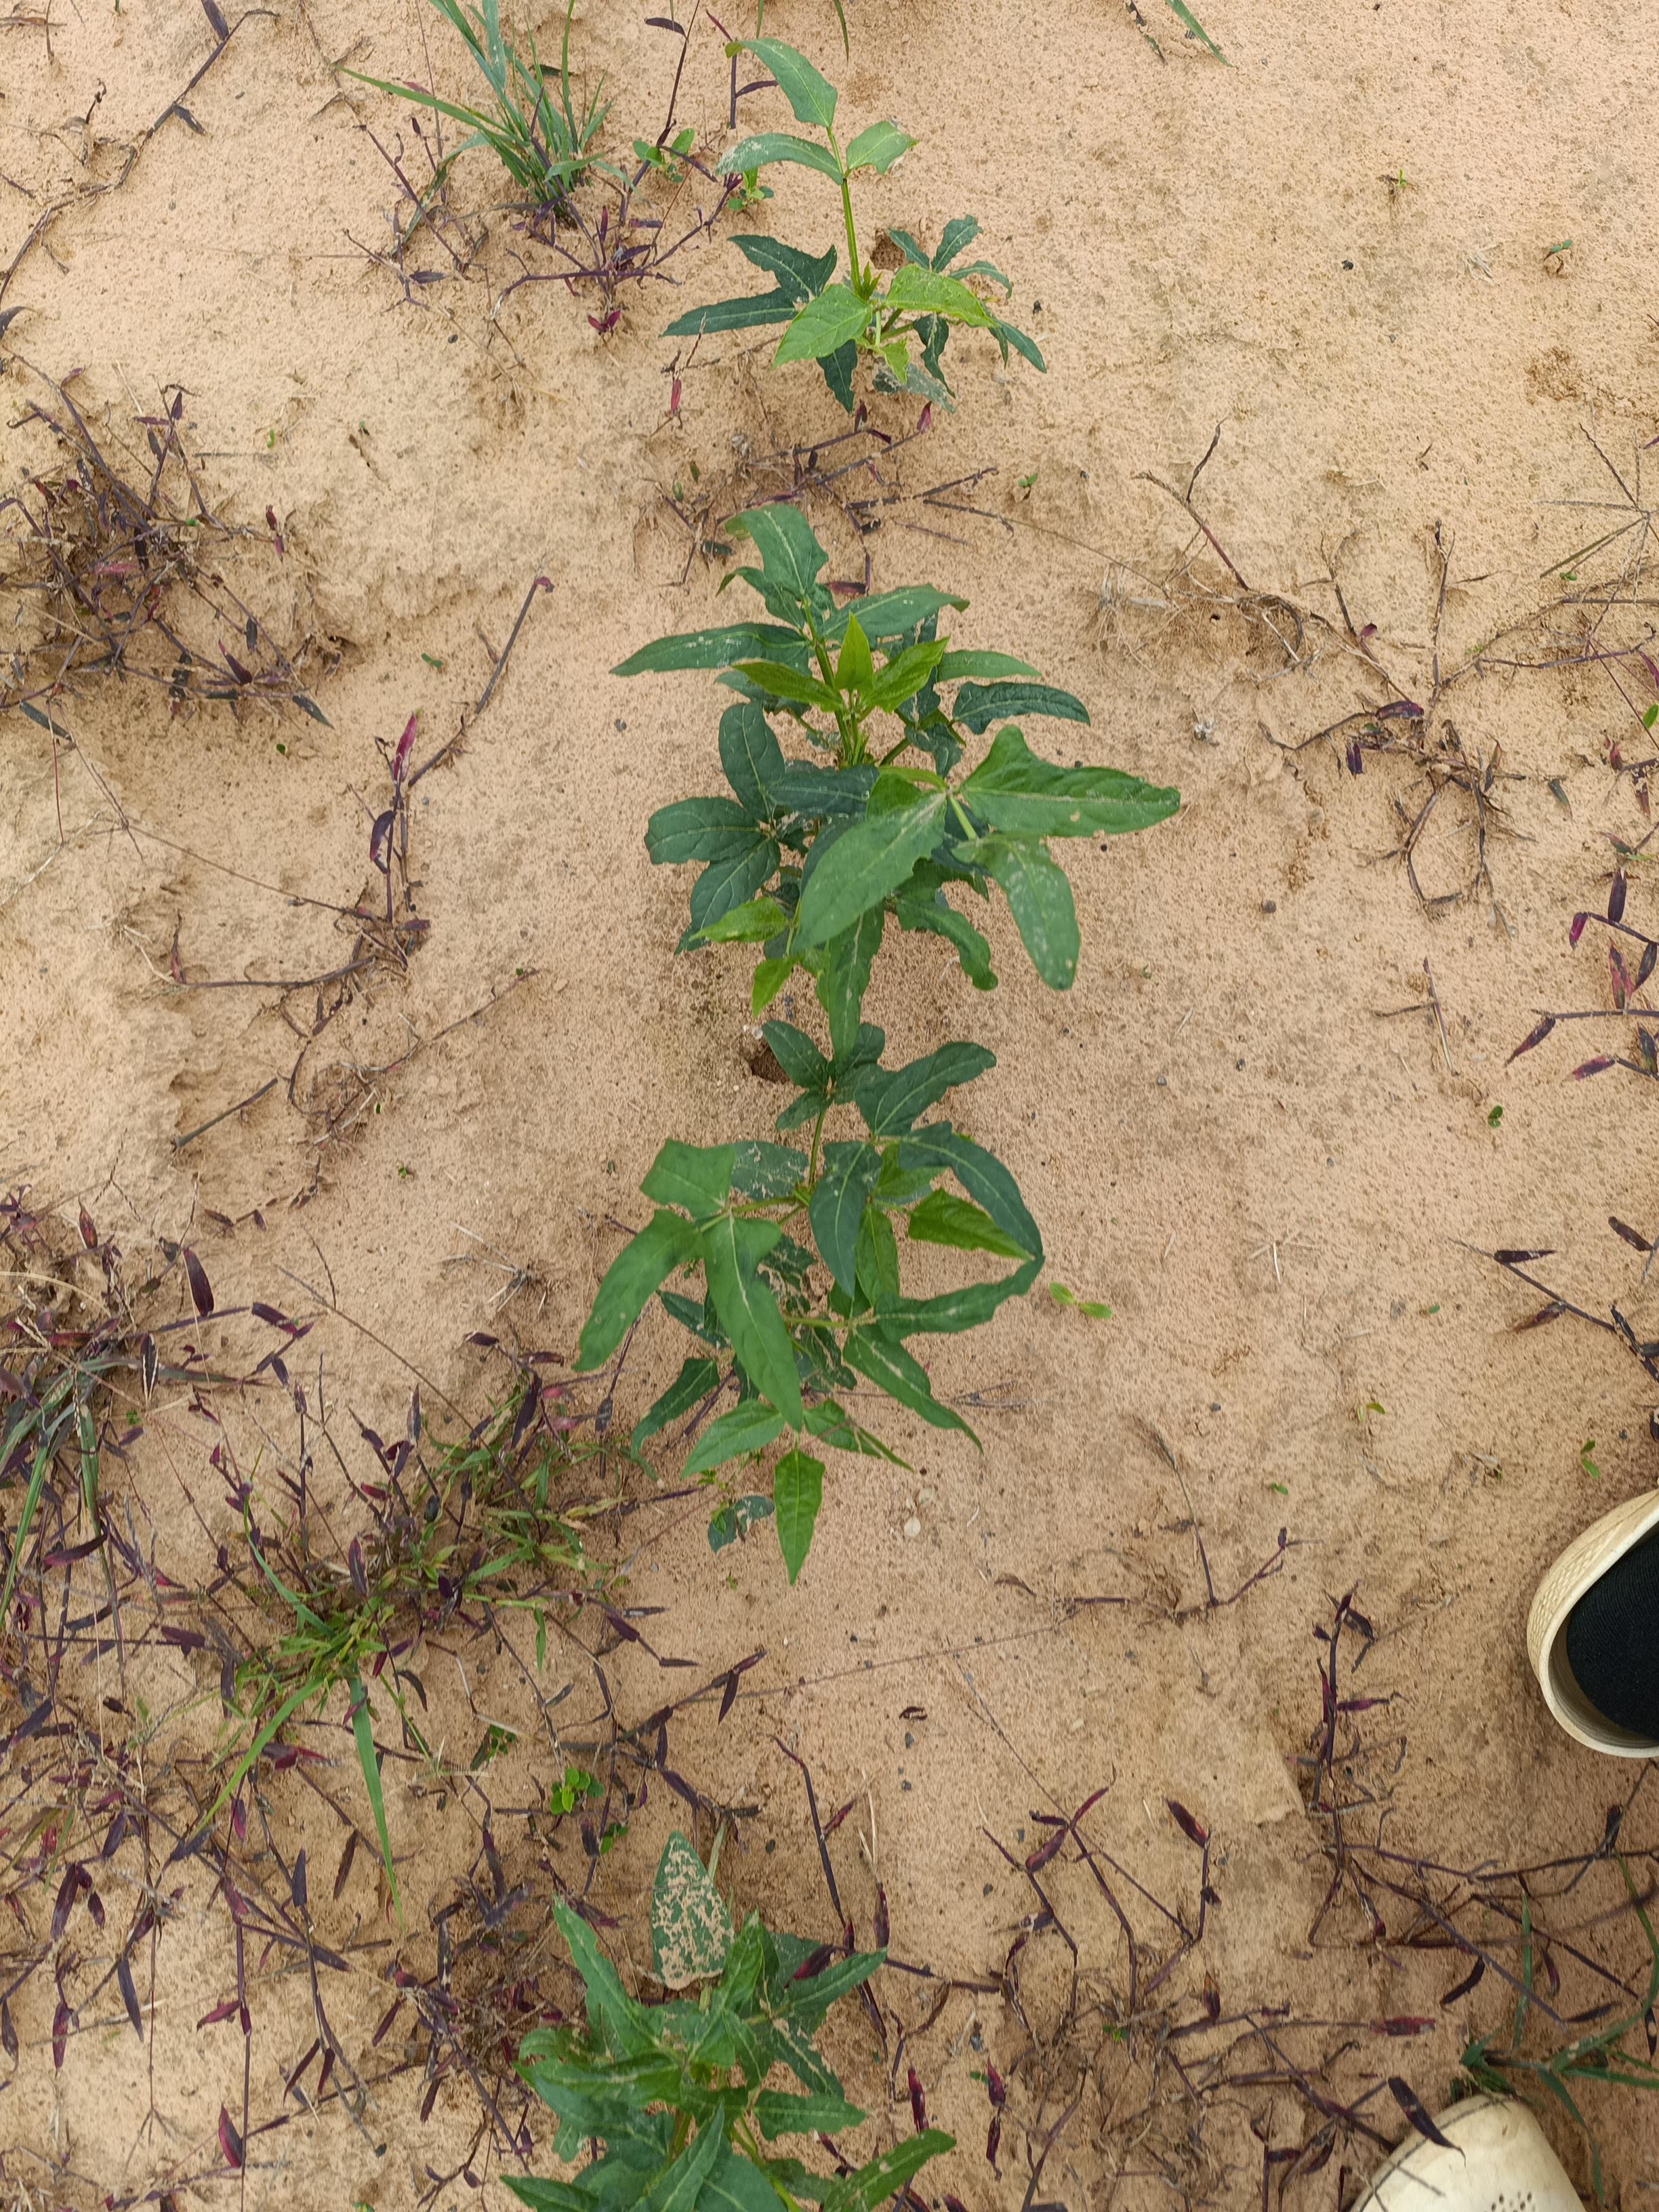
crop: cowpea
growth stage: emergence
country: Nigeria
